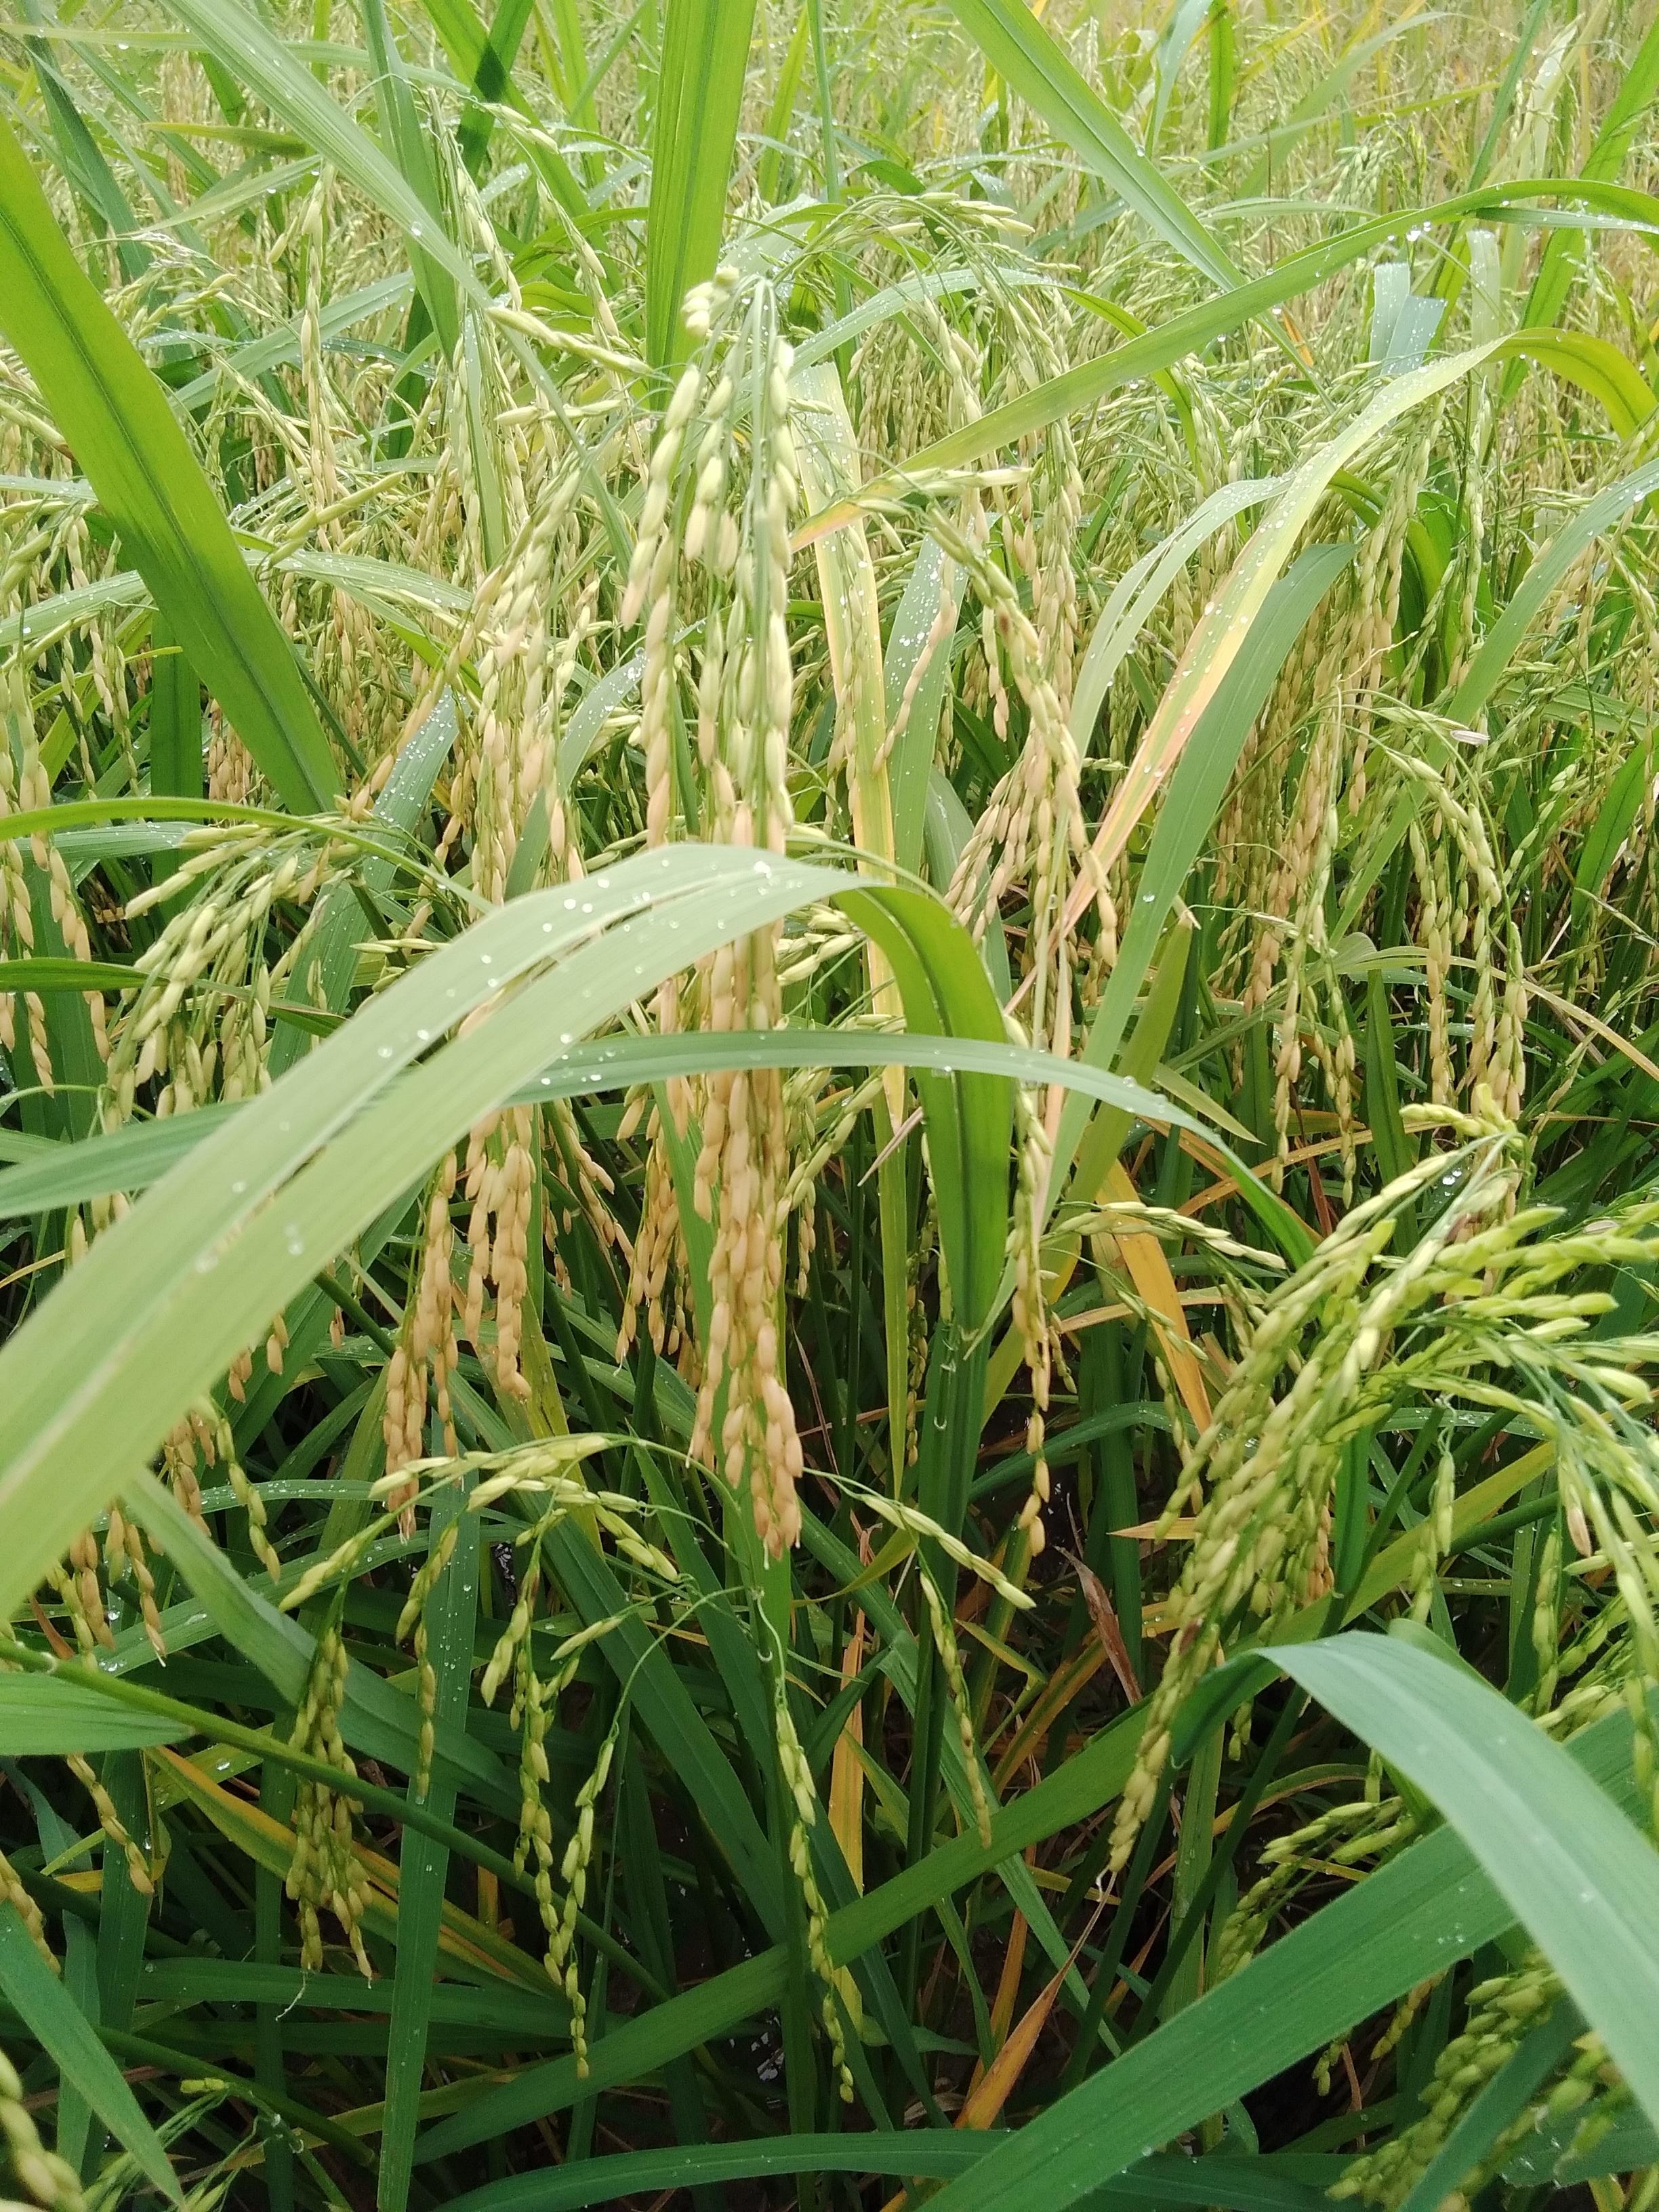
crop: rice
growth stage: ripening
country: Nigeria
